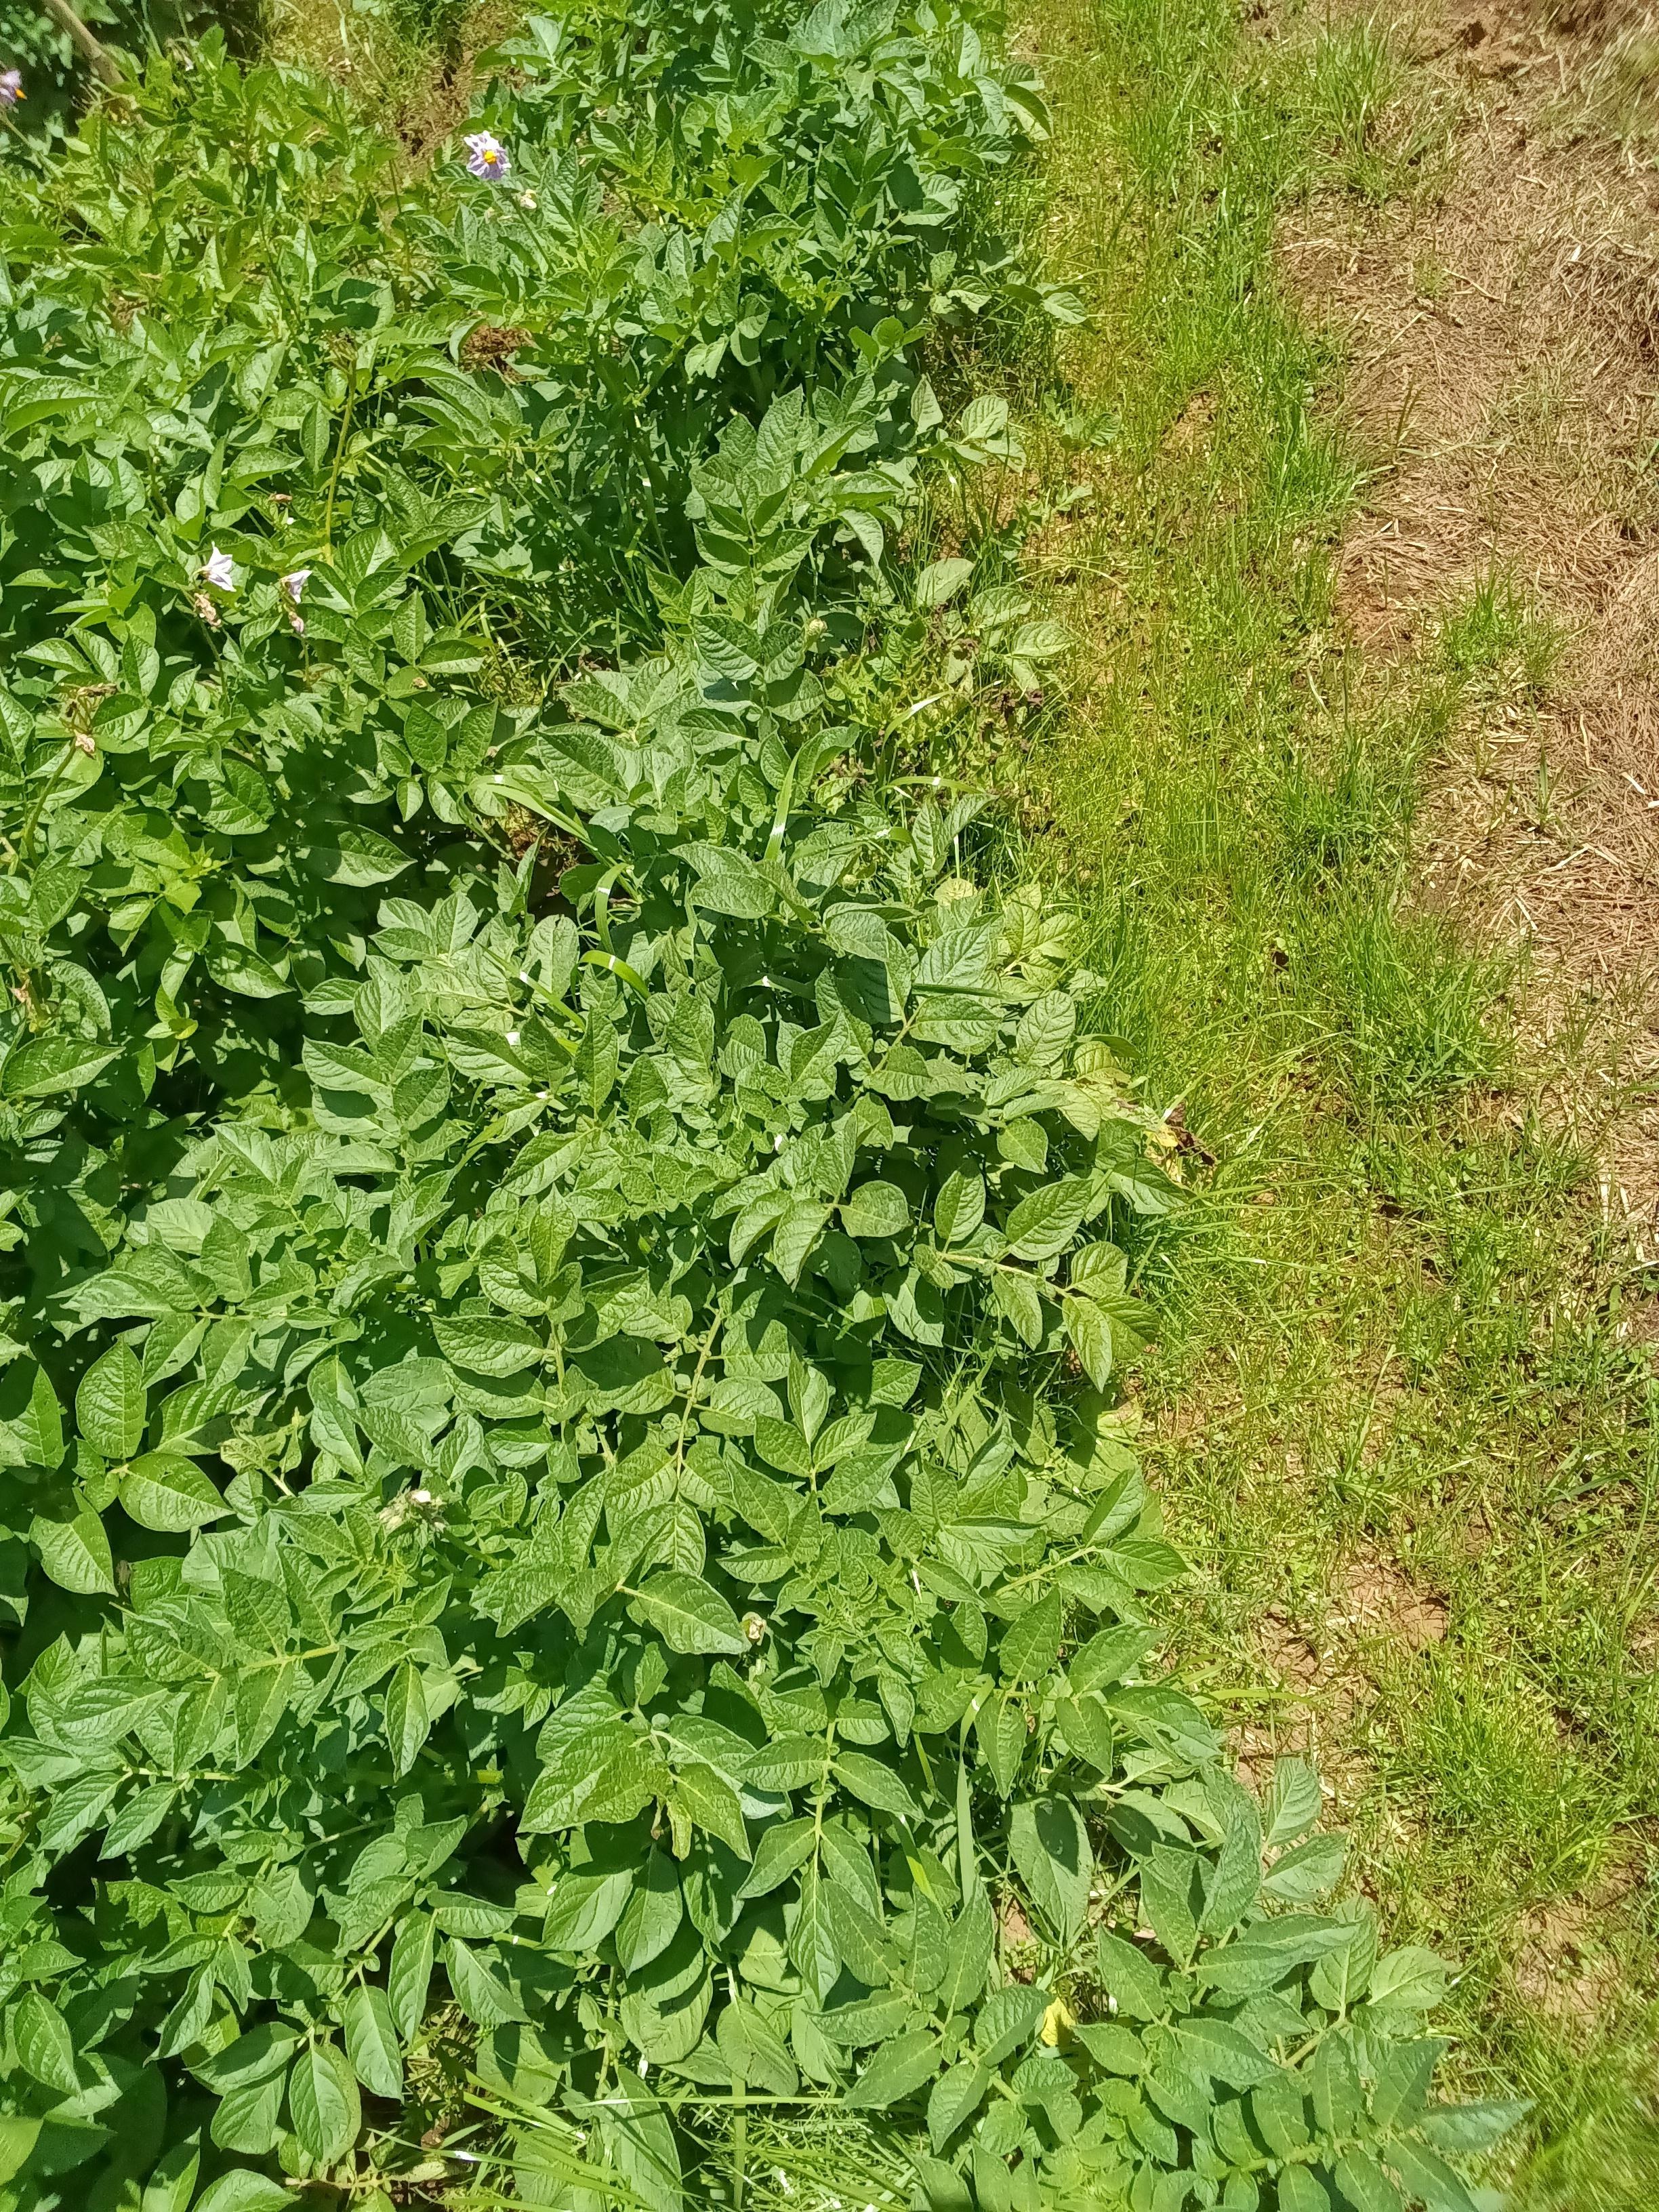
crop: potato
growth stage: flowering
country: Kenya
